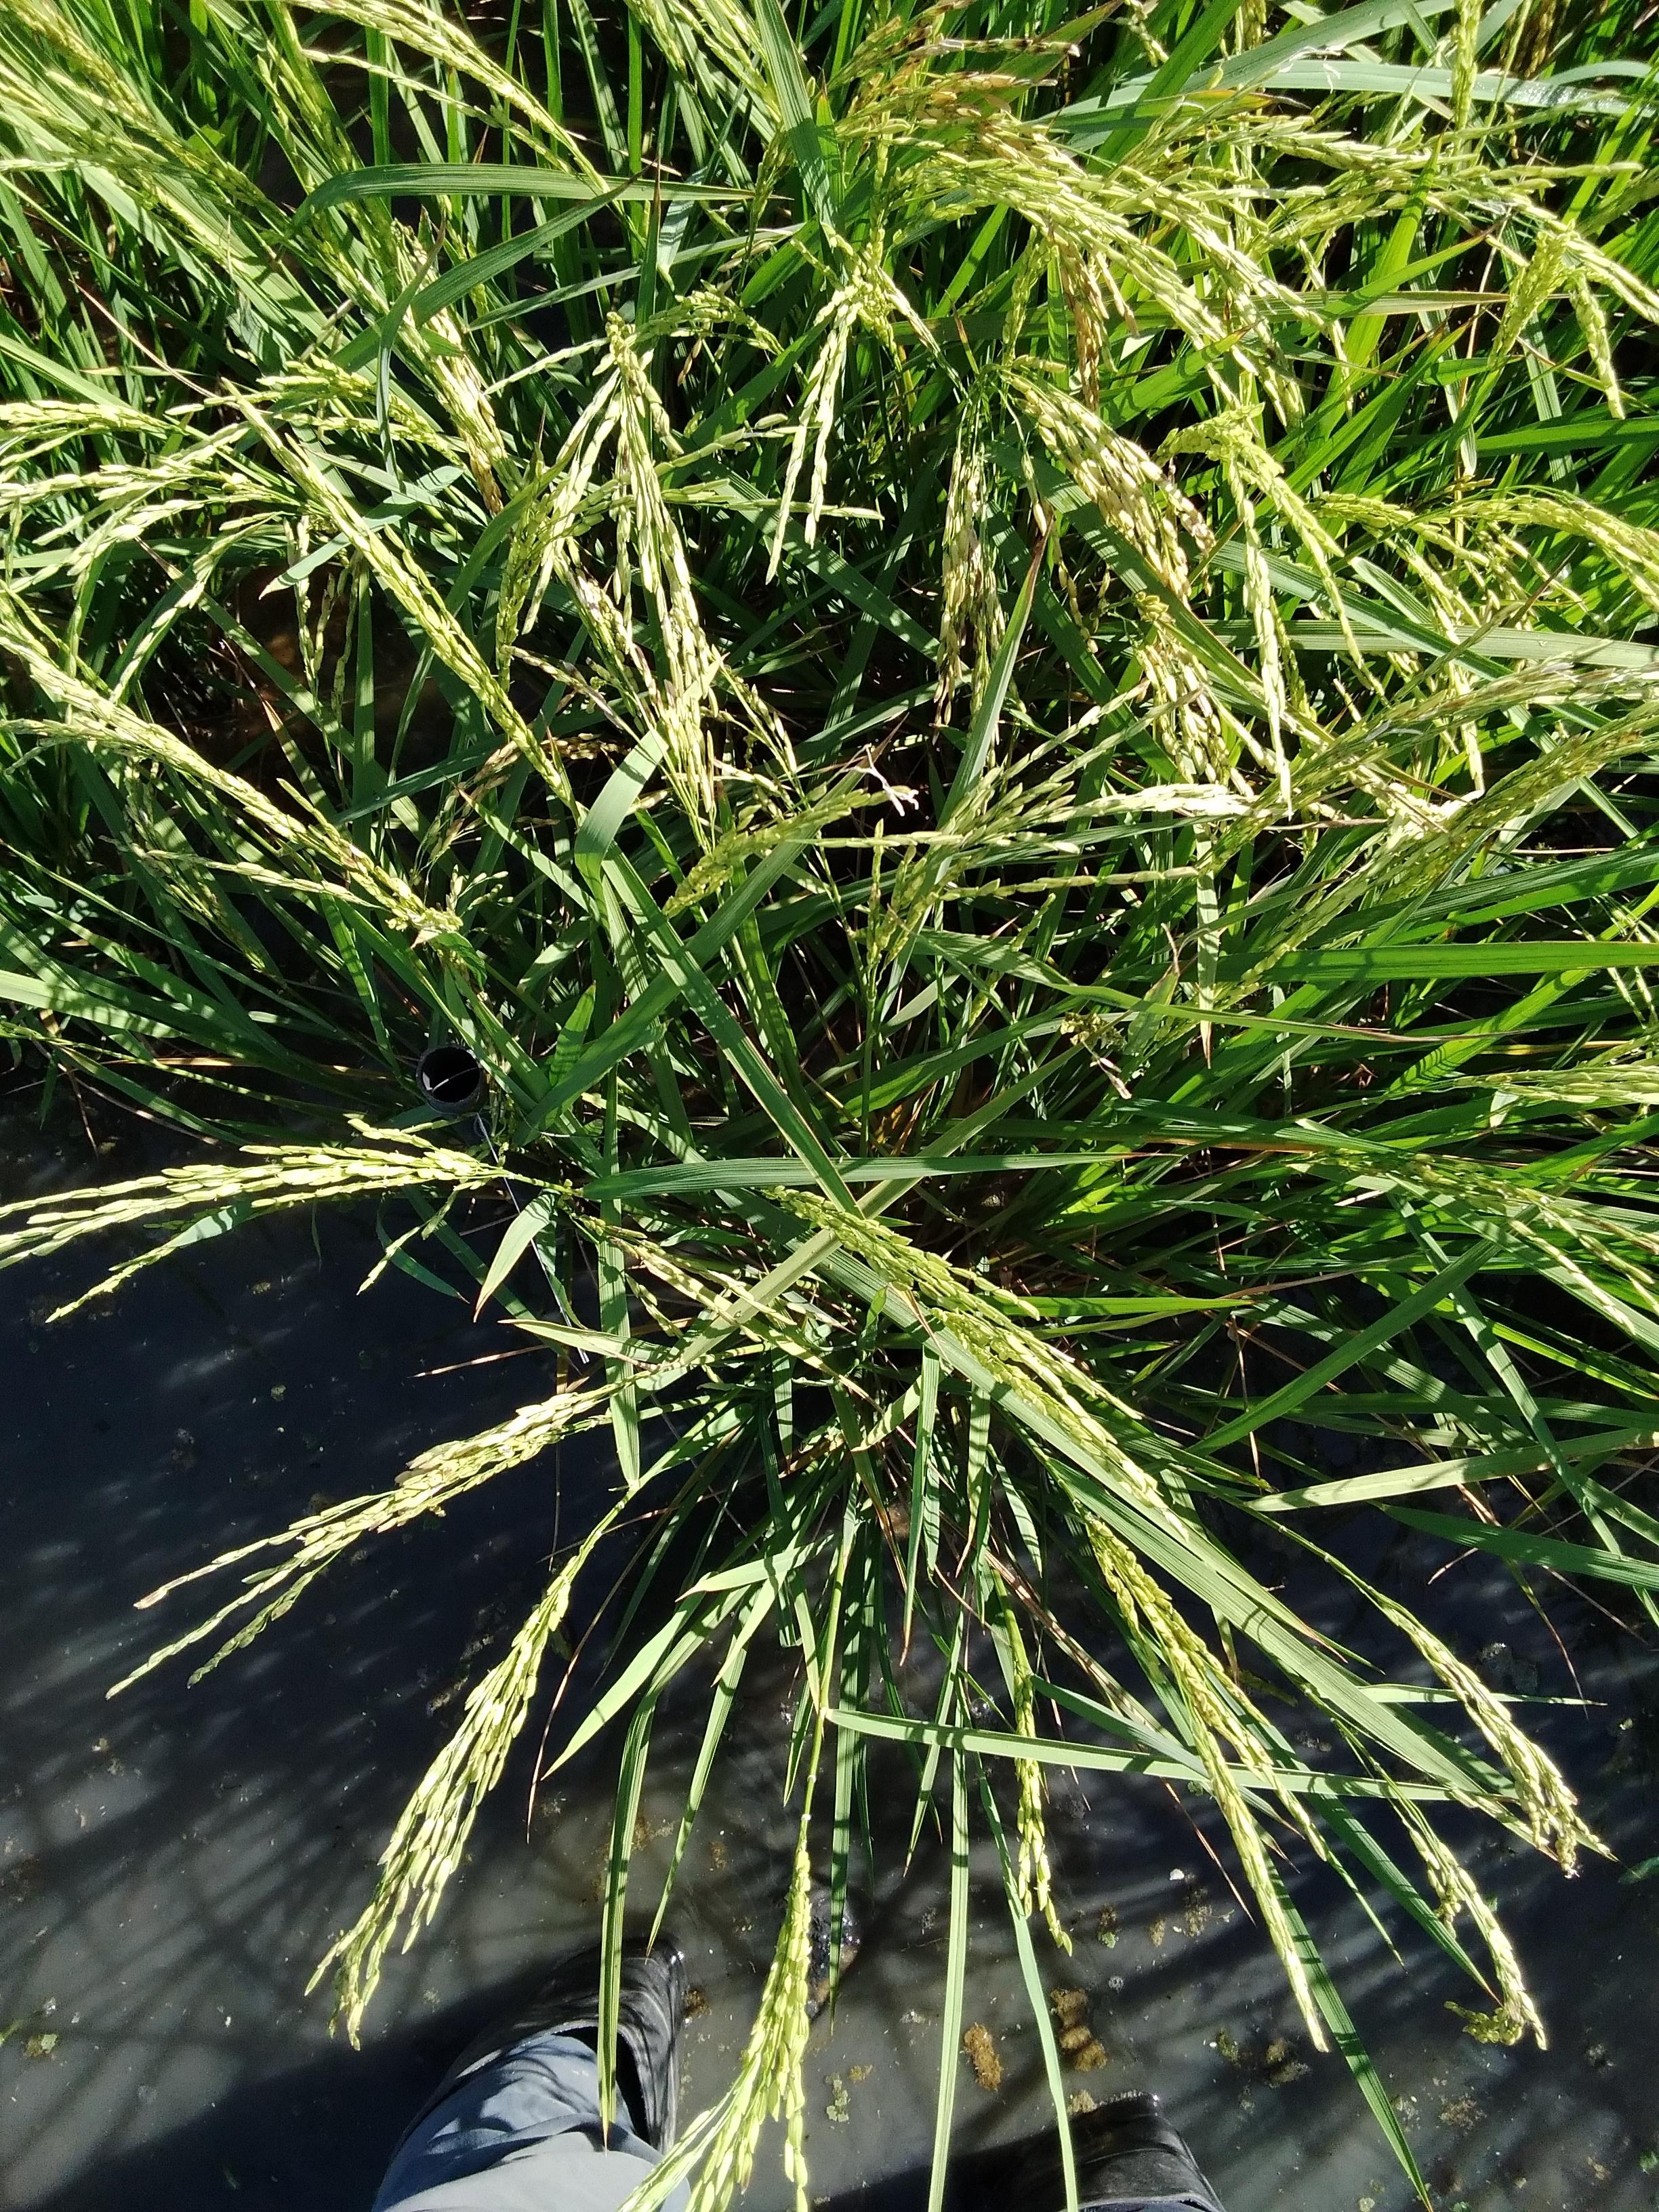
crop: rice
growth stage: stage milk
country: Senegal
